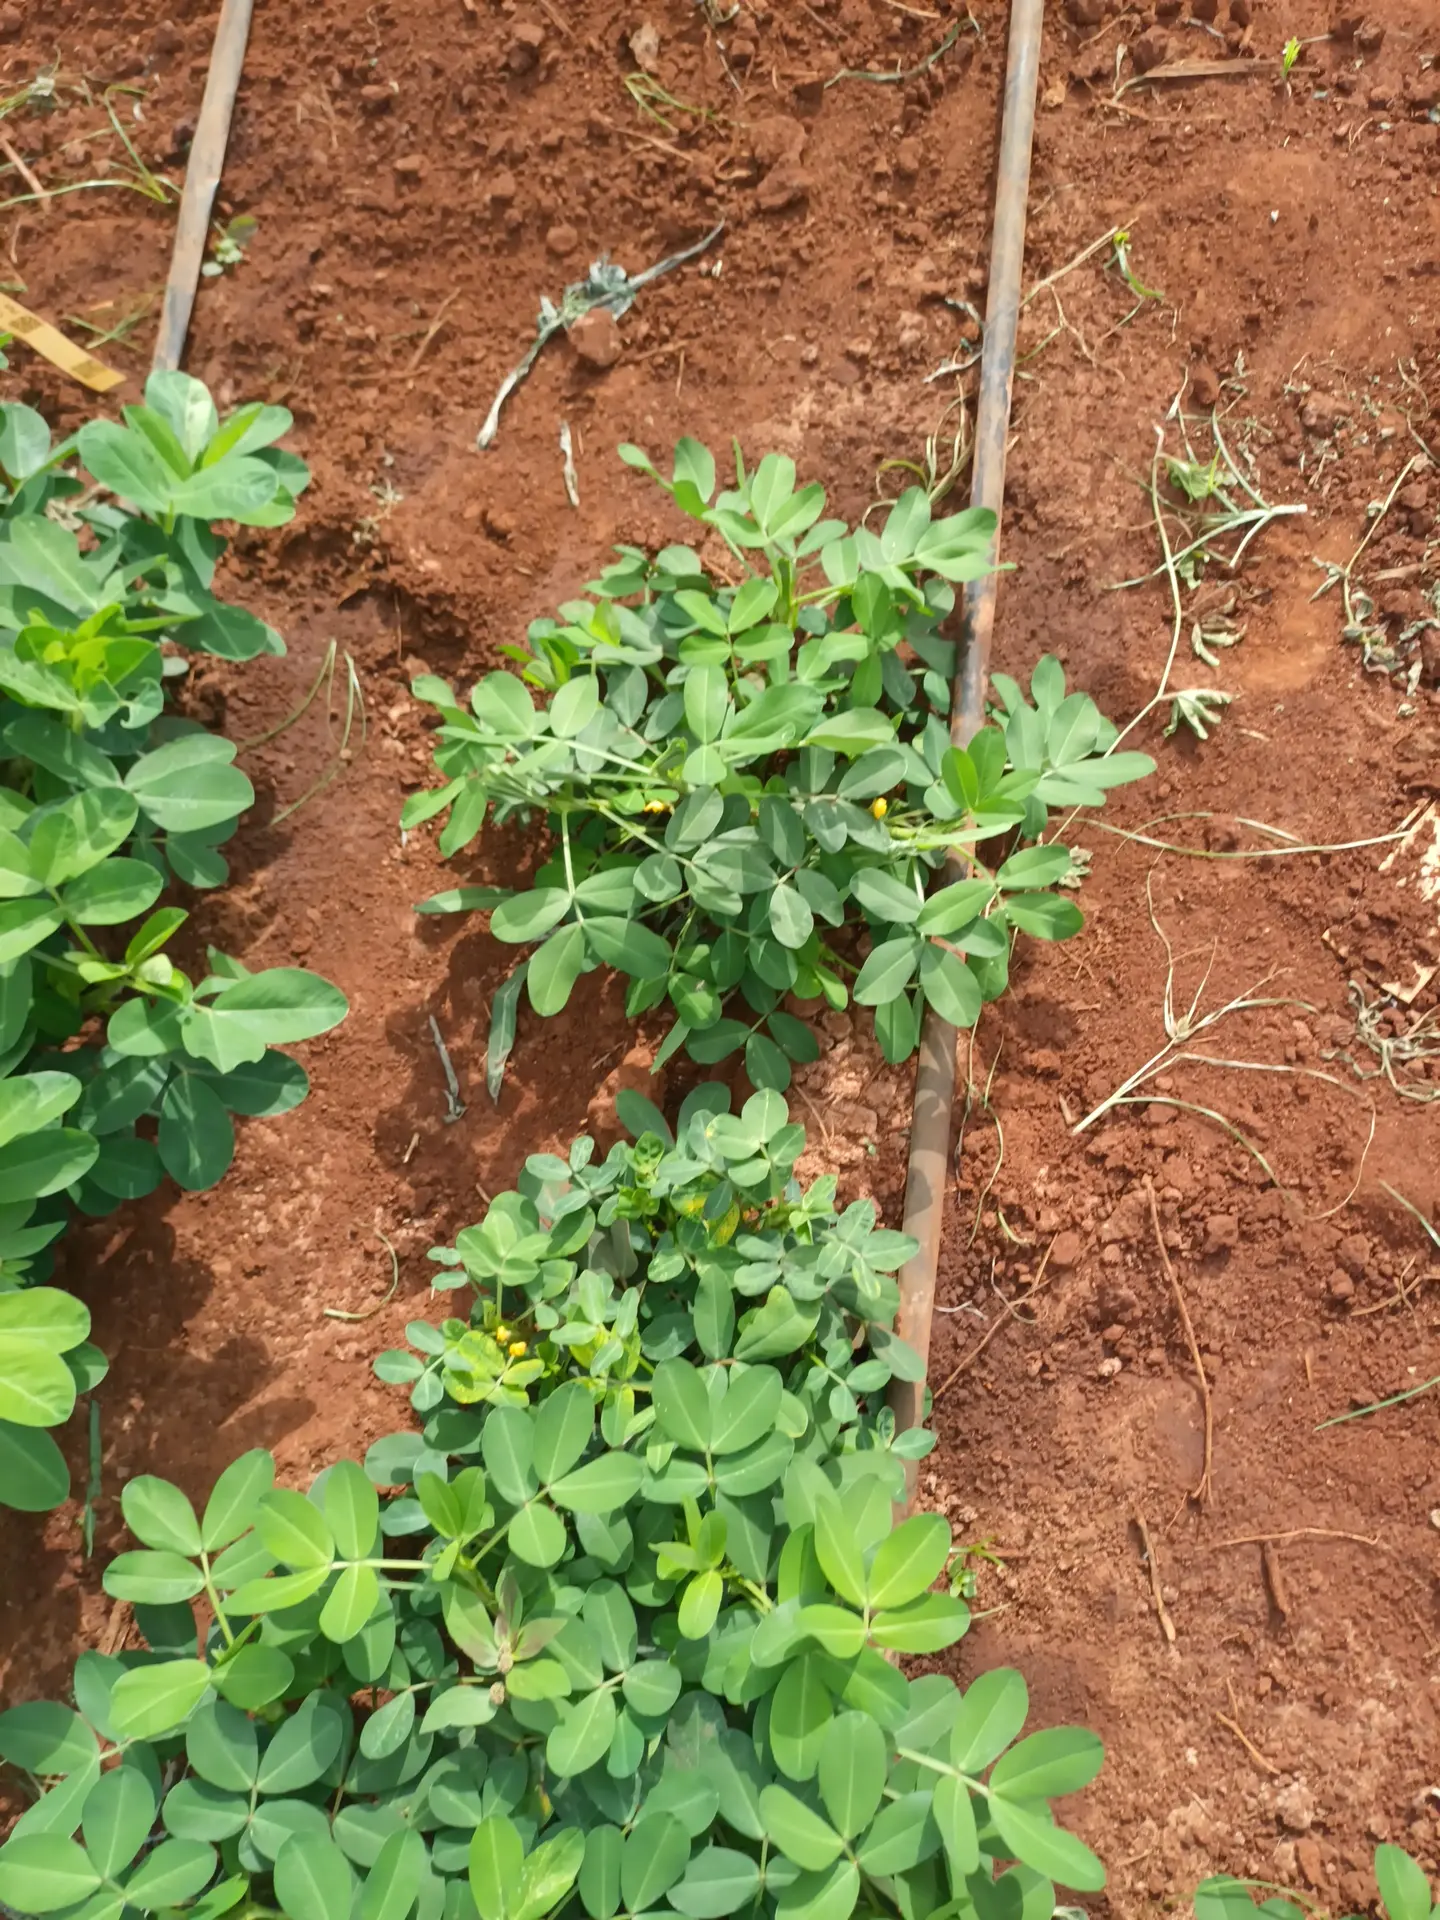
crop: groundnut
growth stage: flowering
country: Kenya
